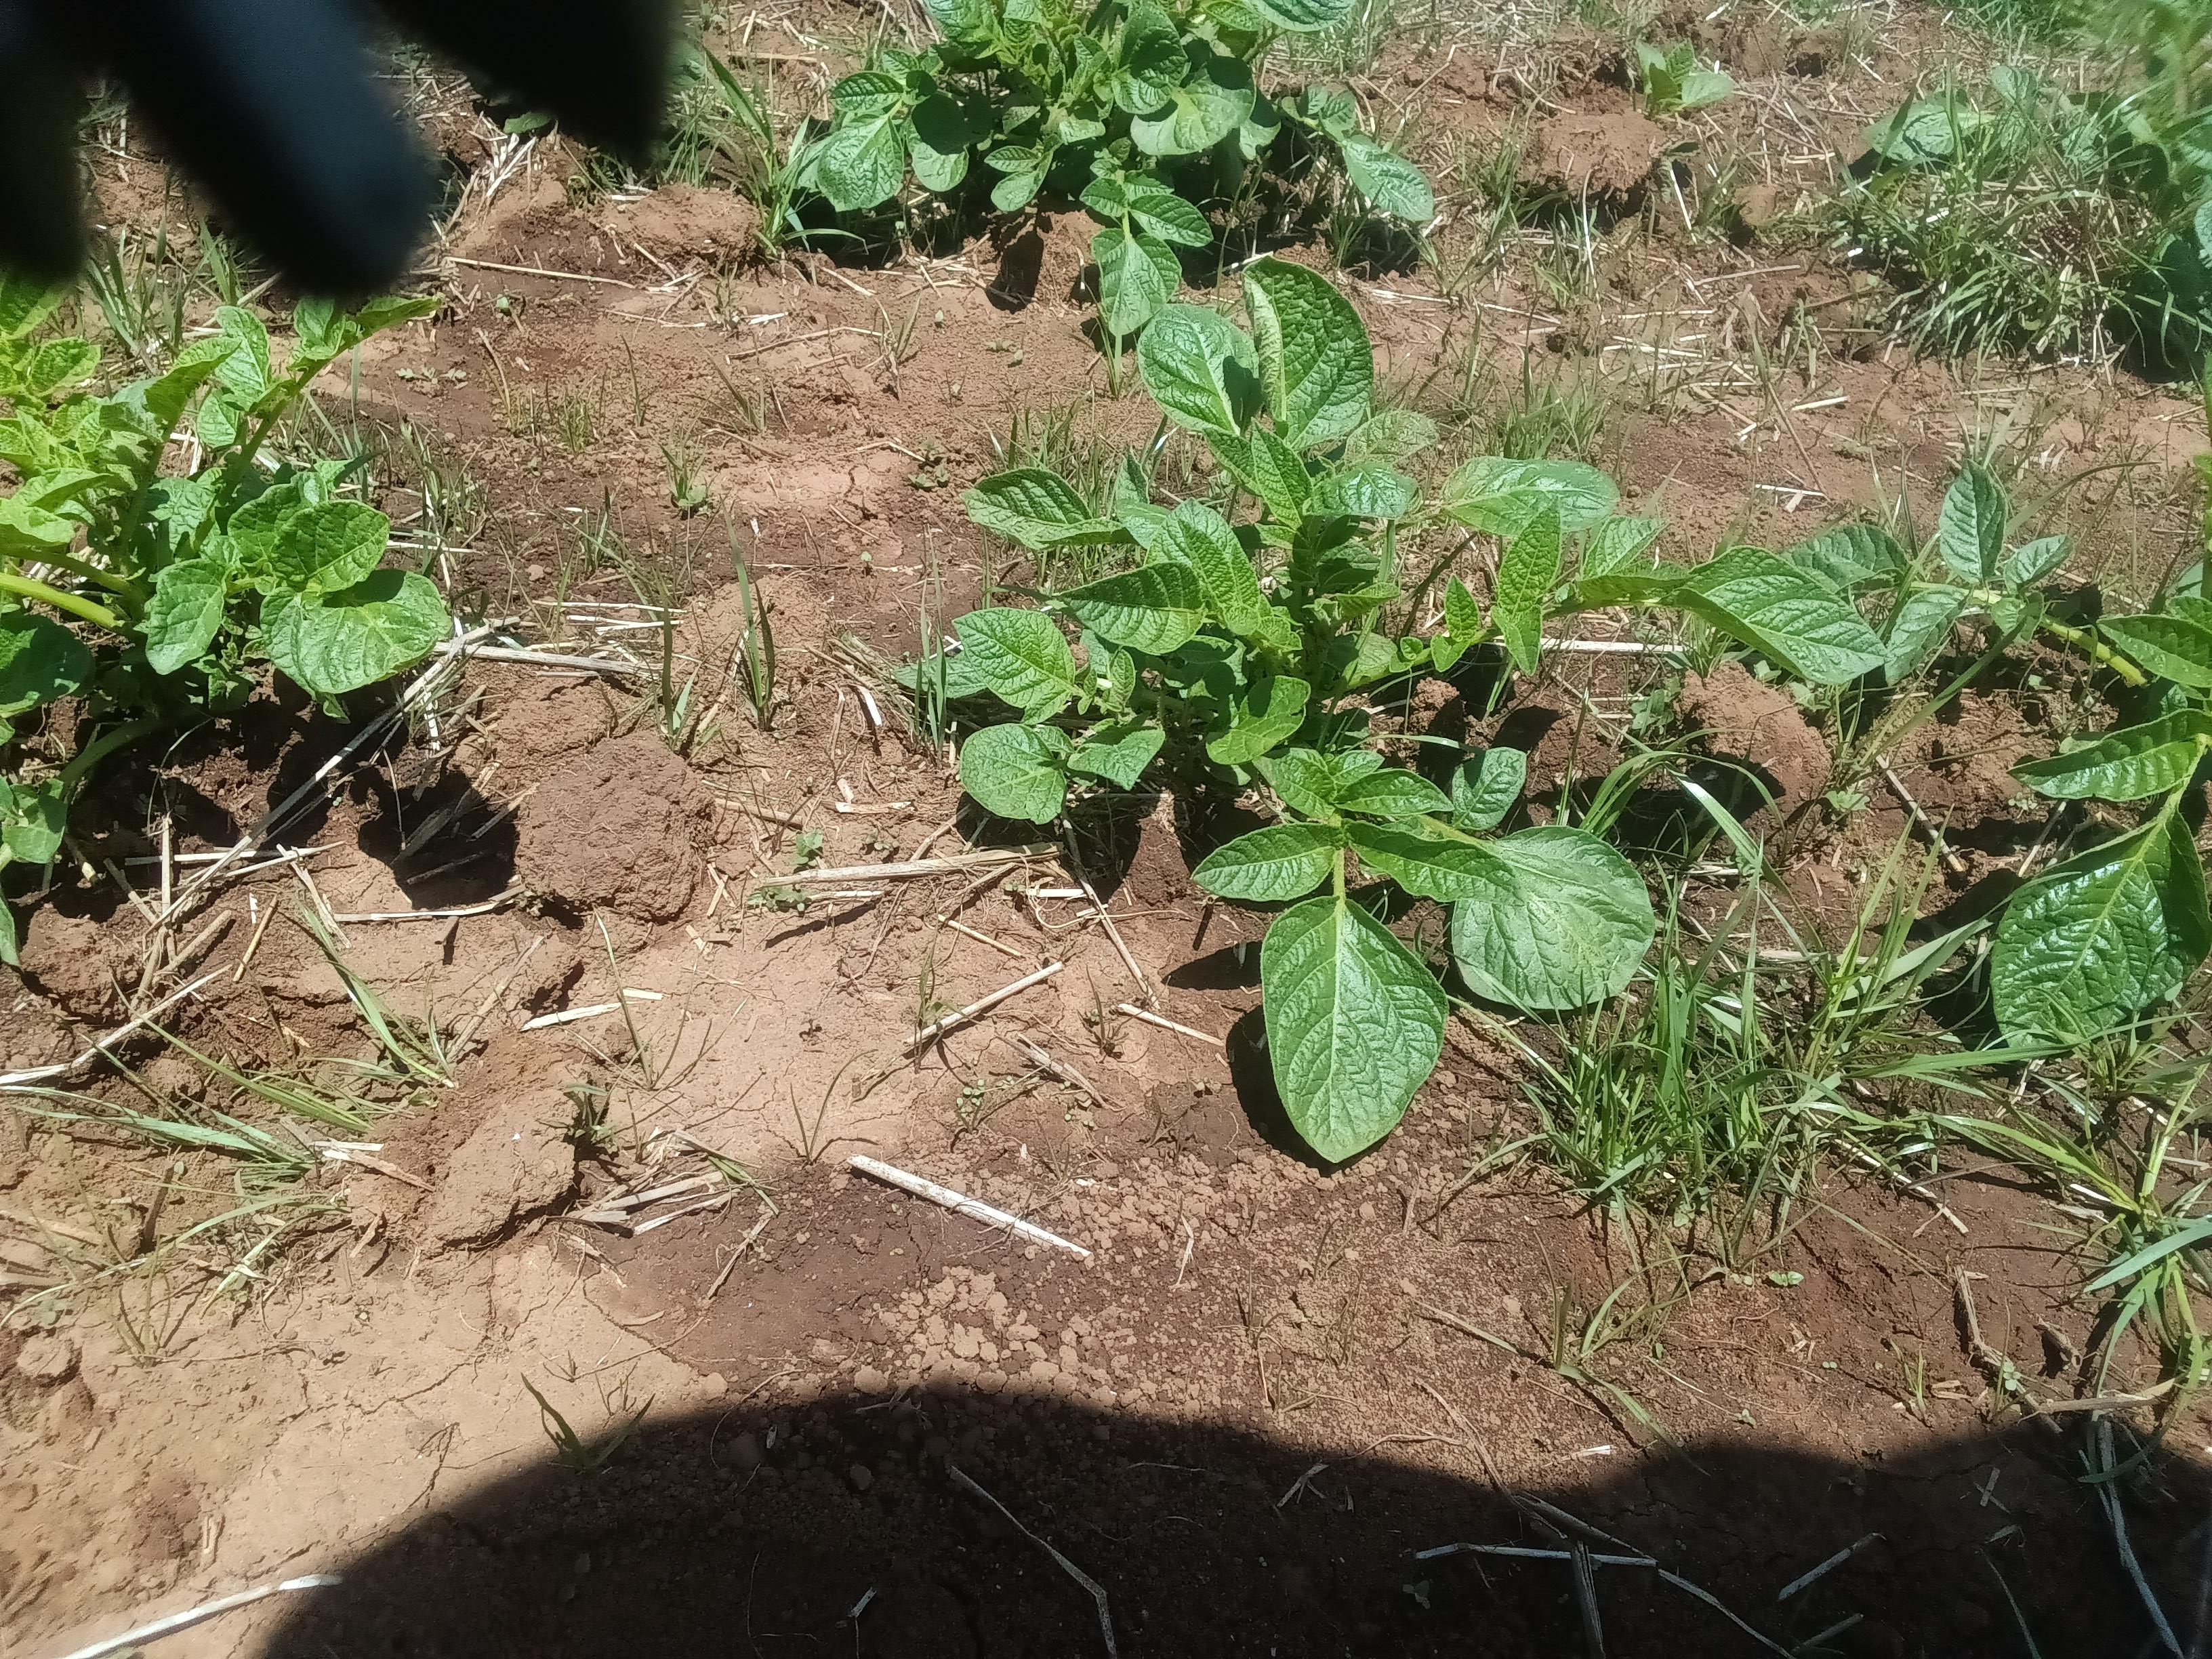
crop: potato
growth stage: emergence
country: Kenya
